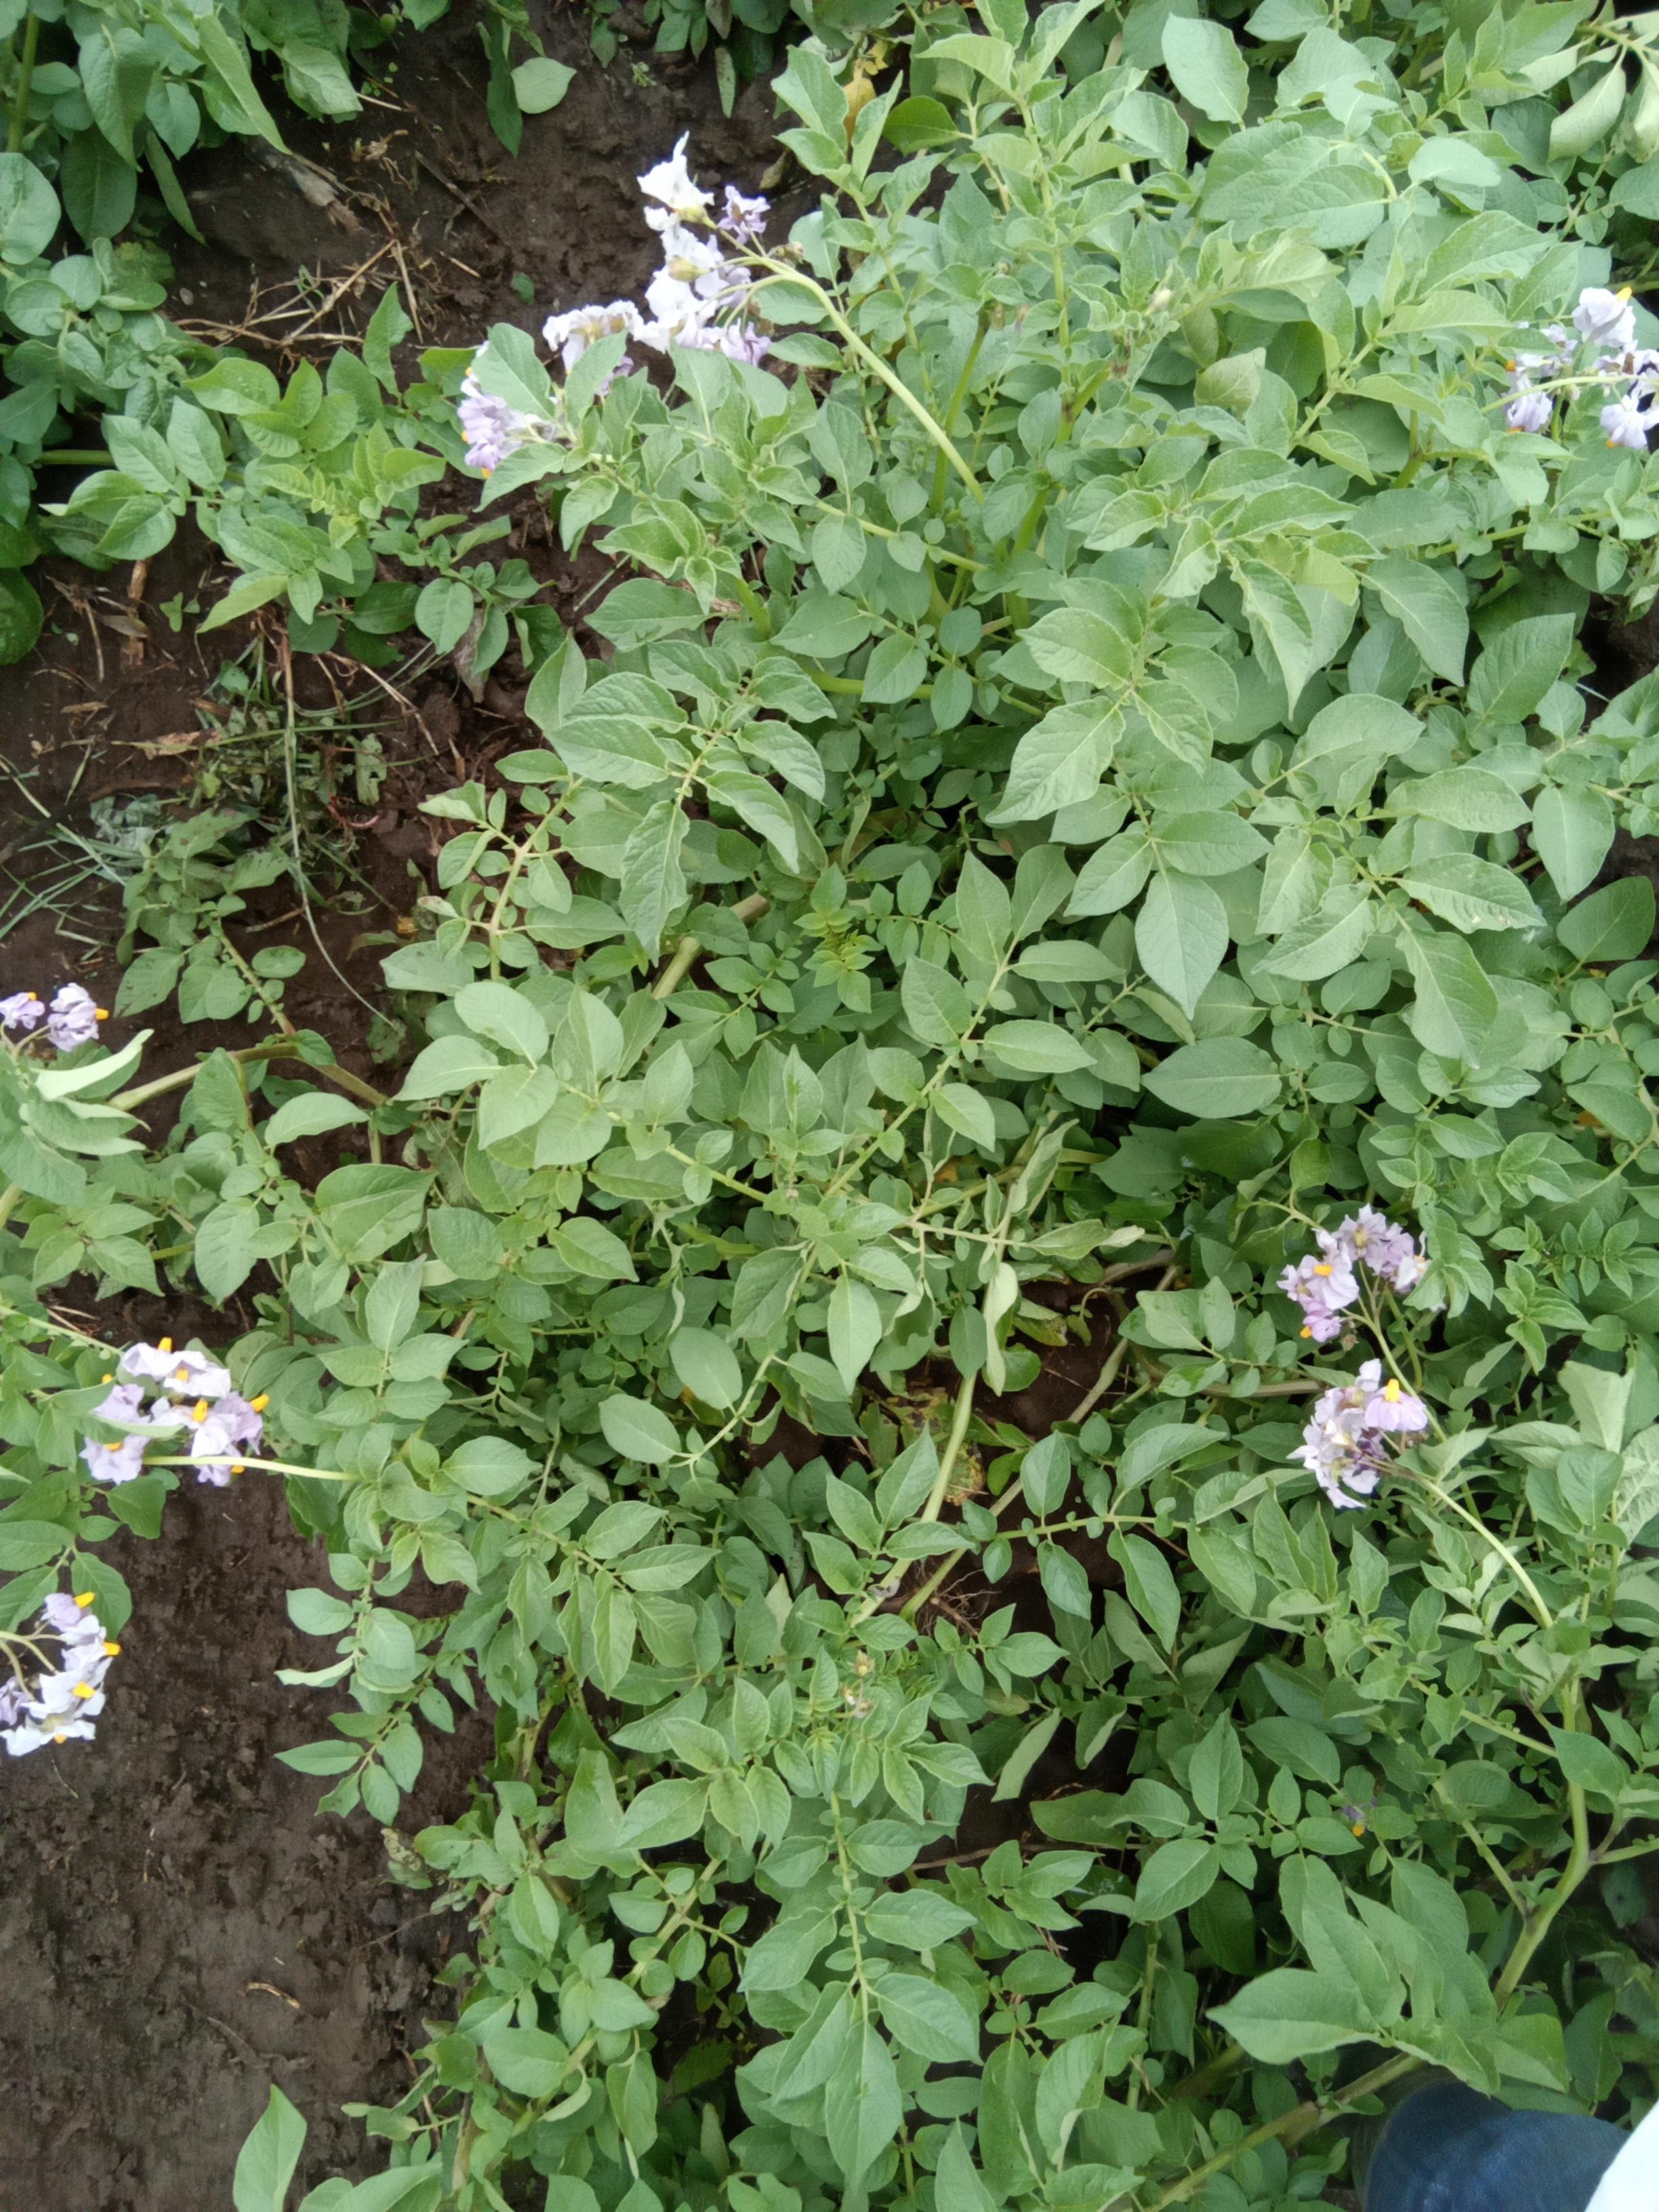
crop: potato
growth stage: flowering
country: Kenya
